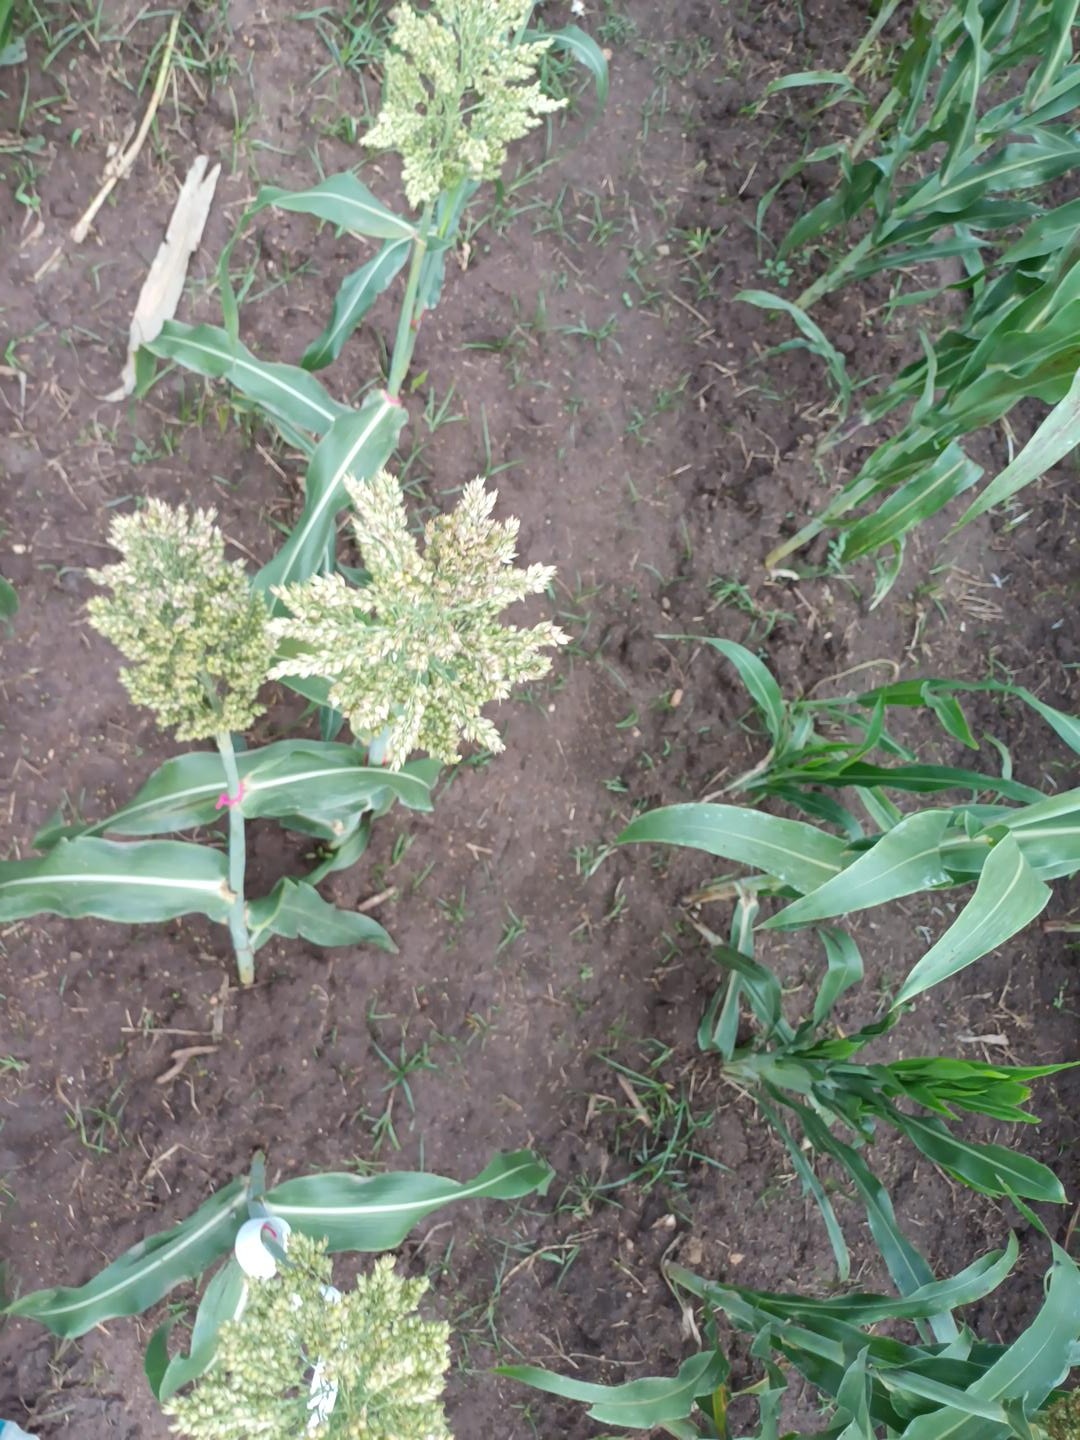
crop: sorghum
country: Kenya
